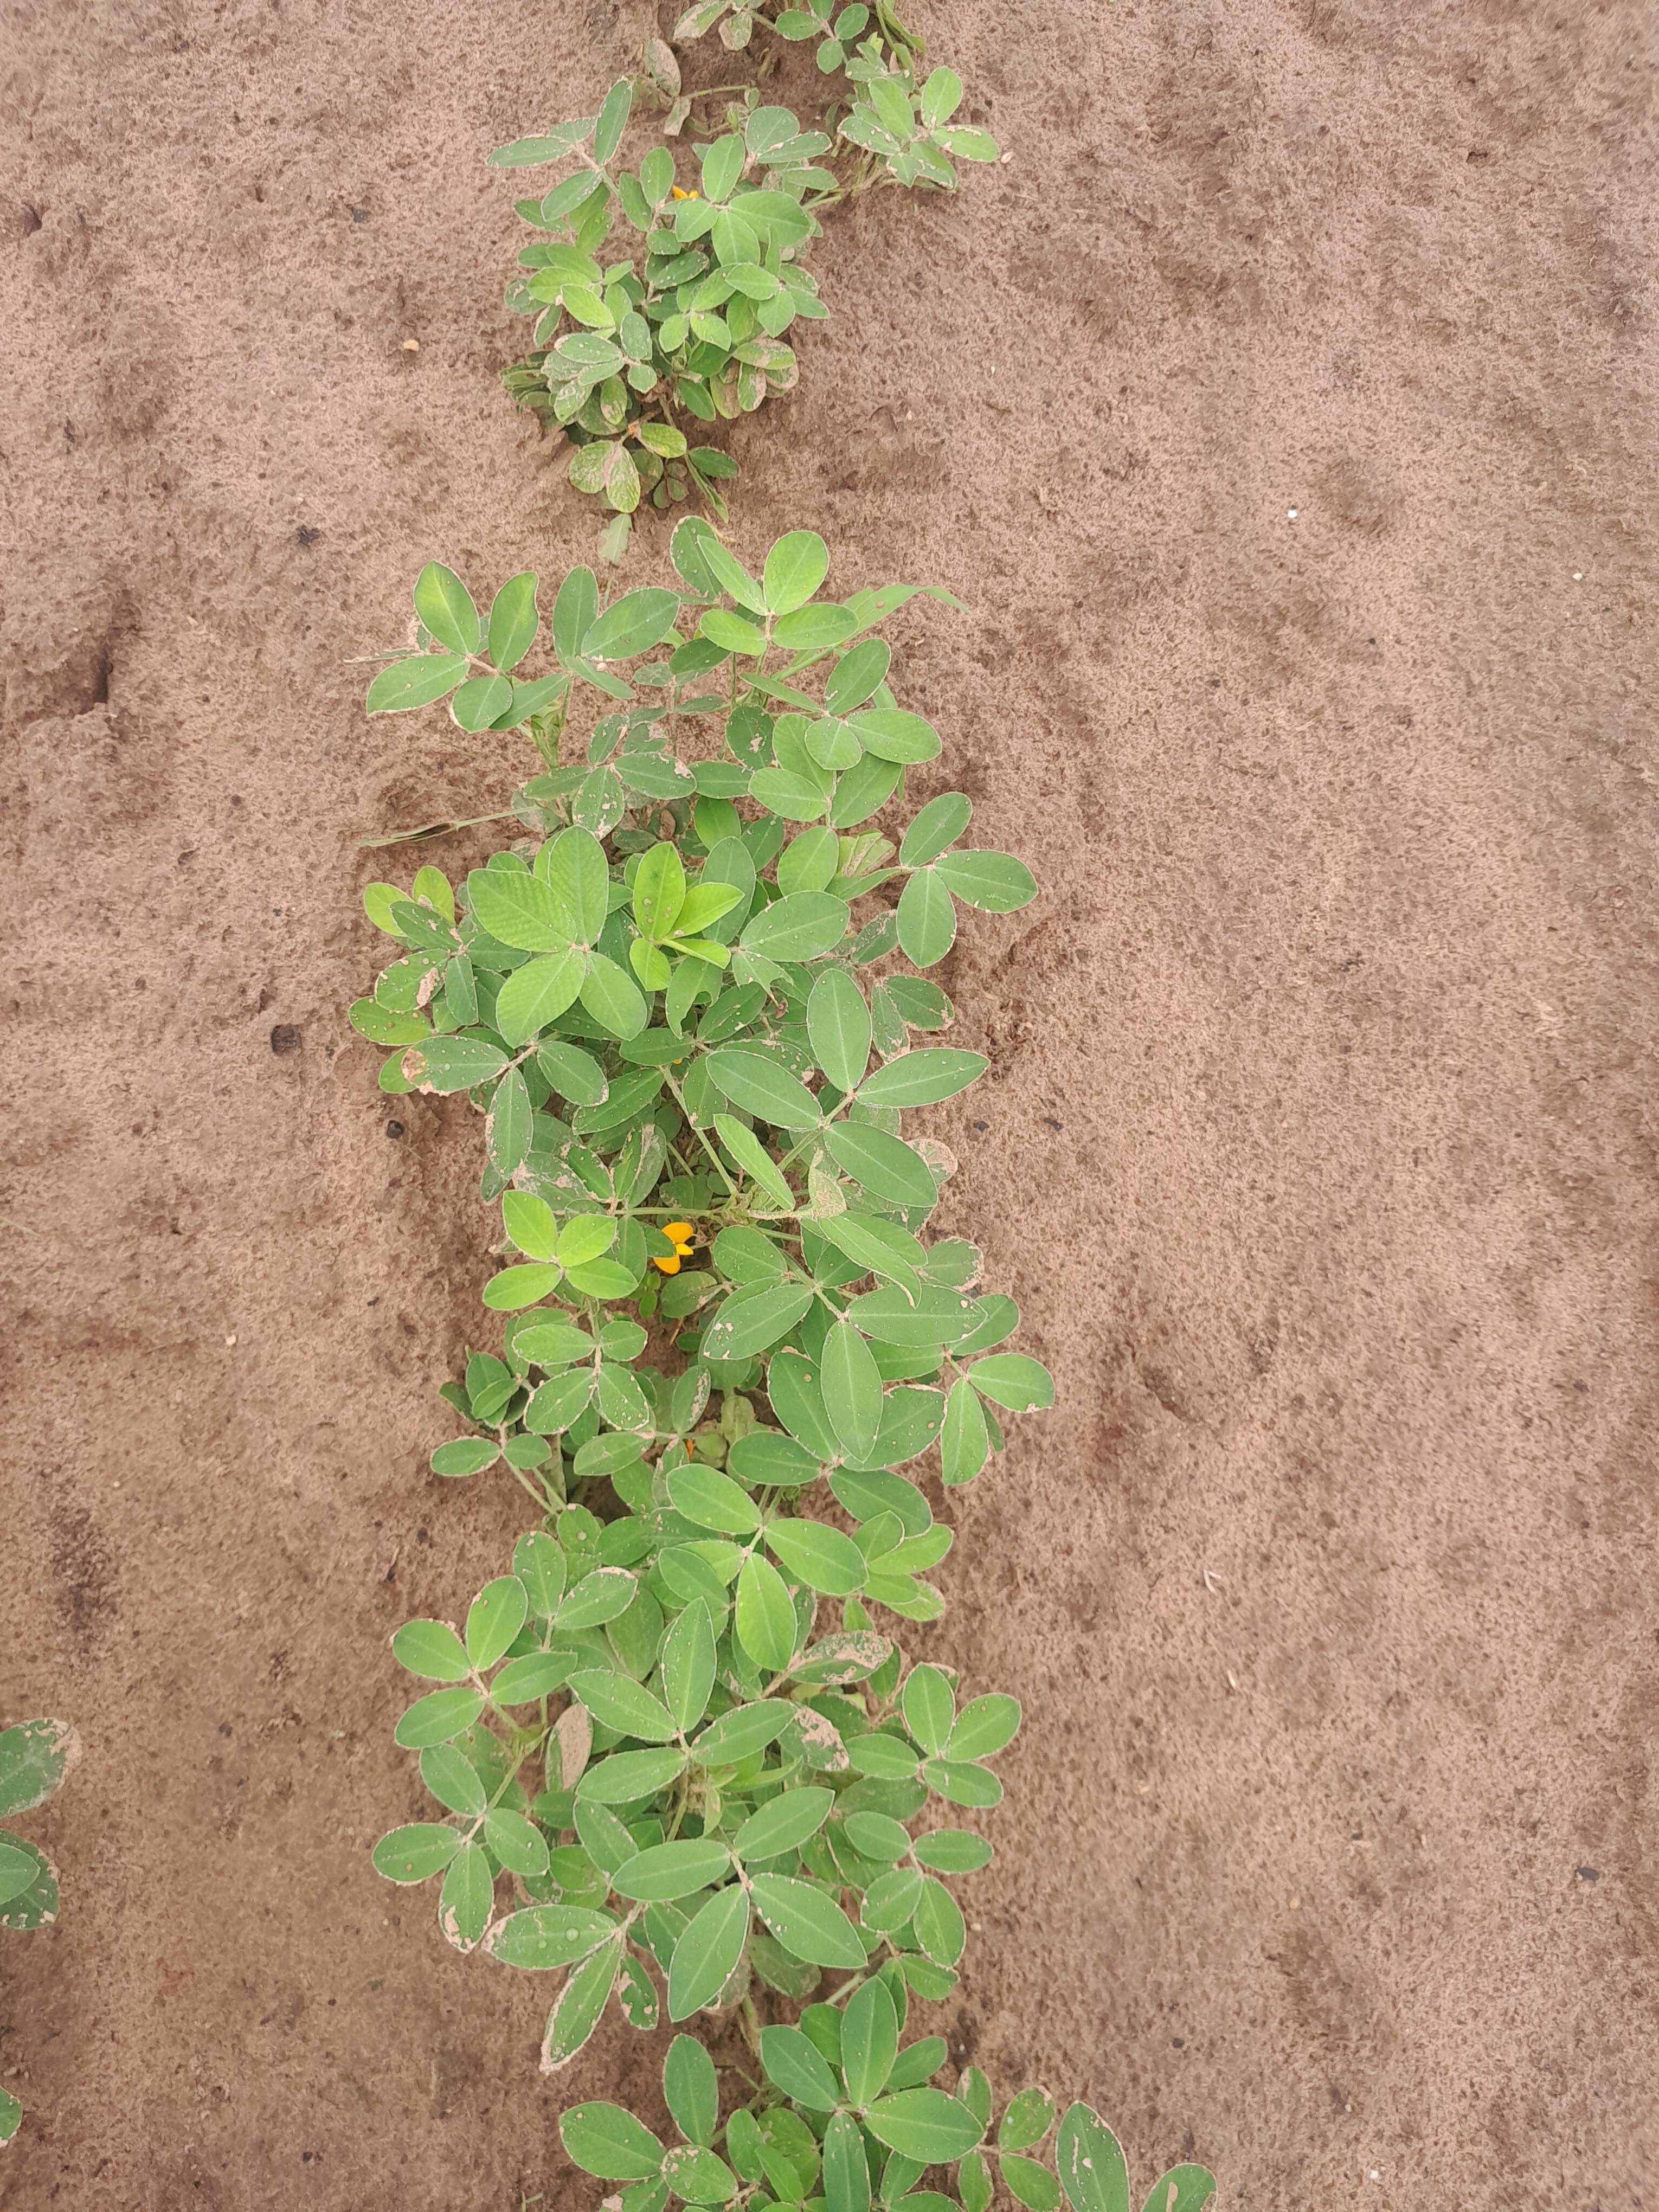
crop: groundnut
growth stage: flowering
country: Senegal
